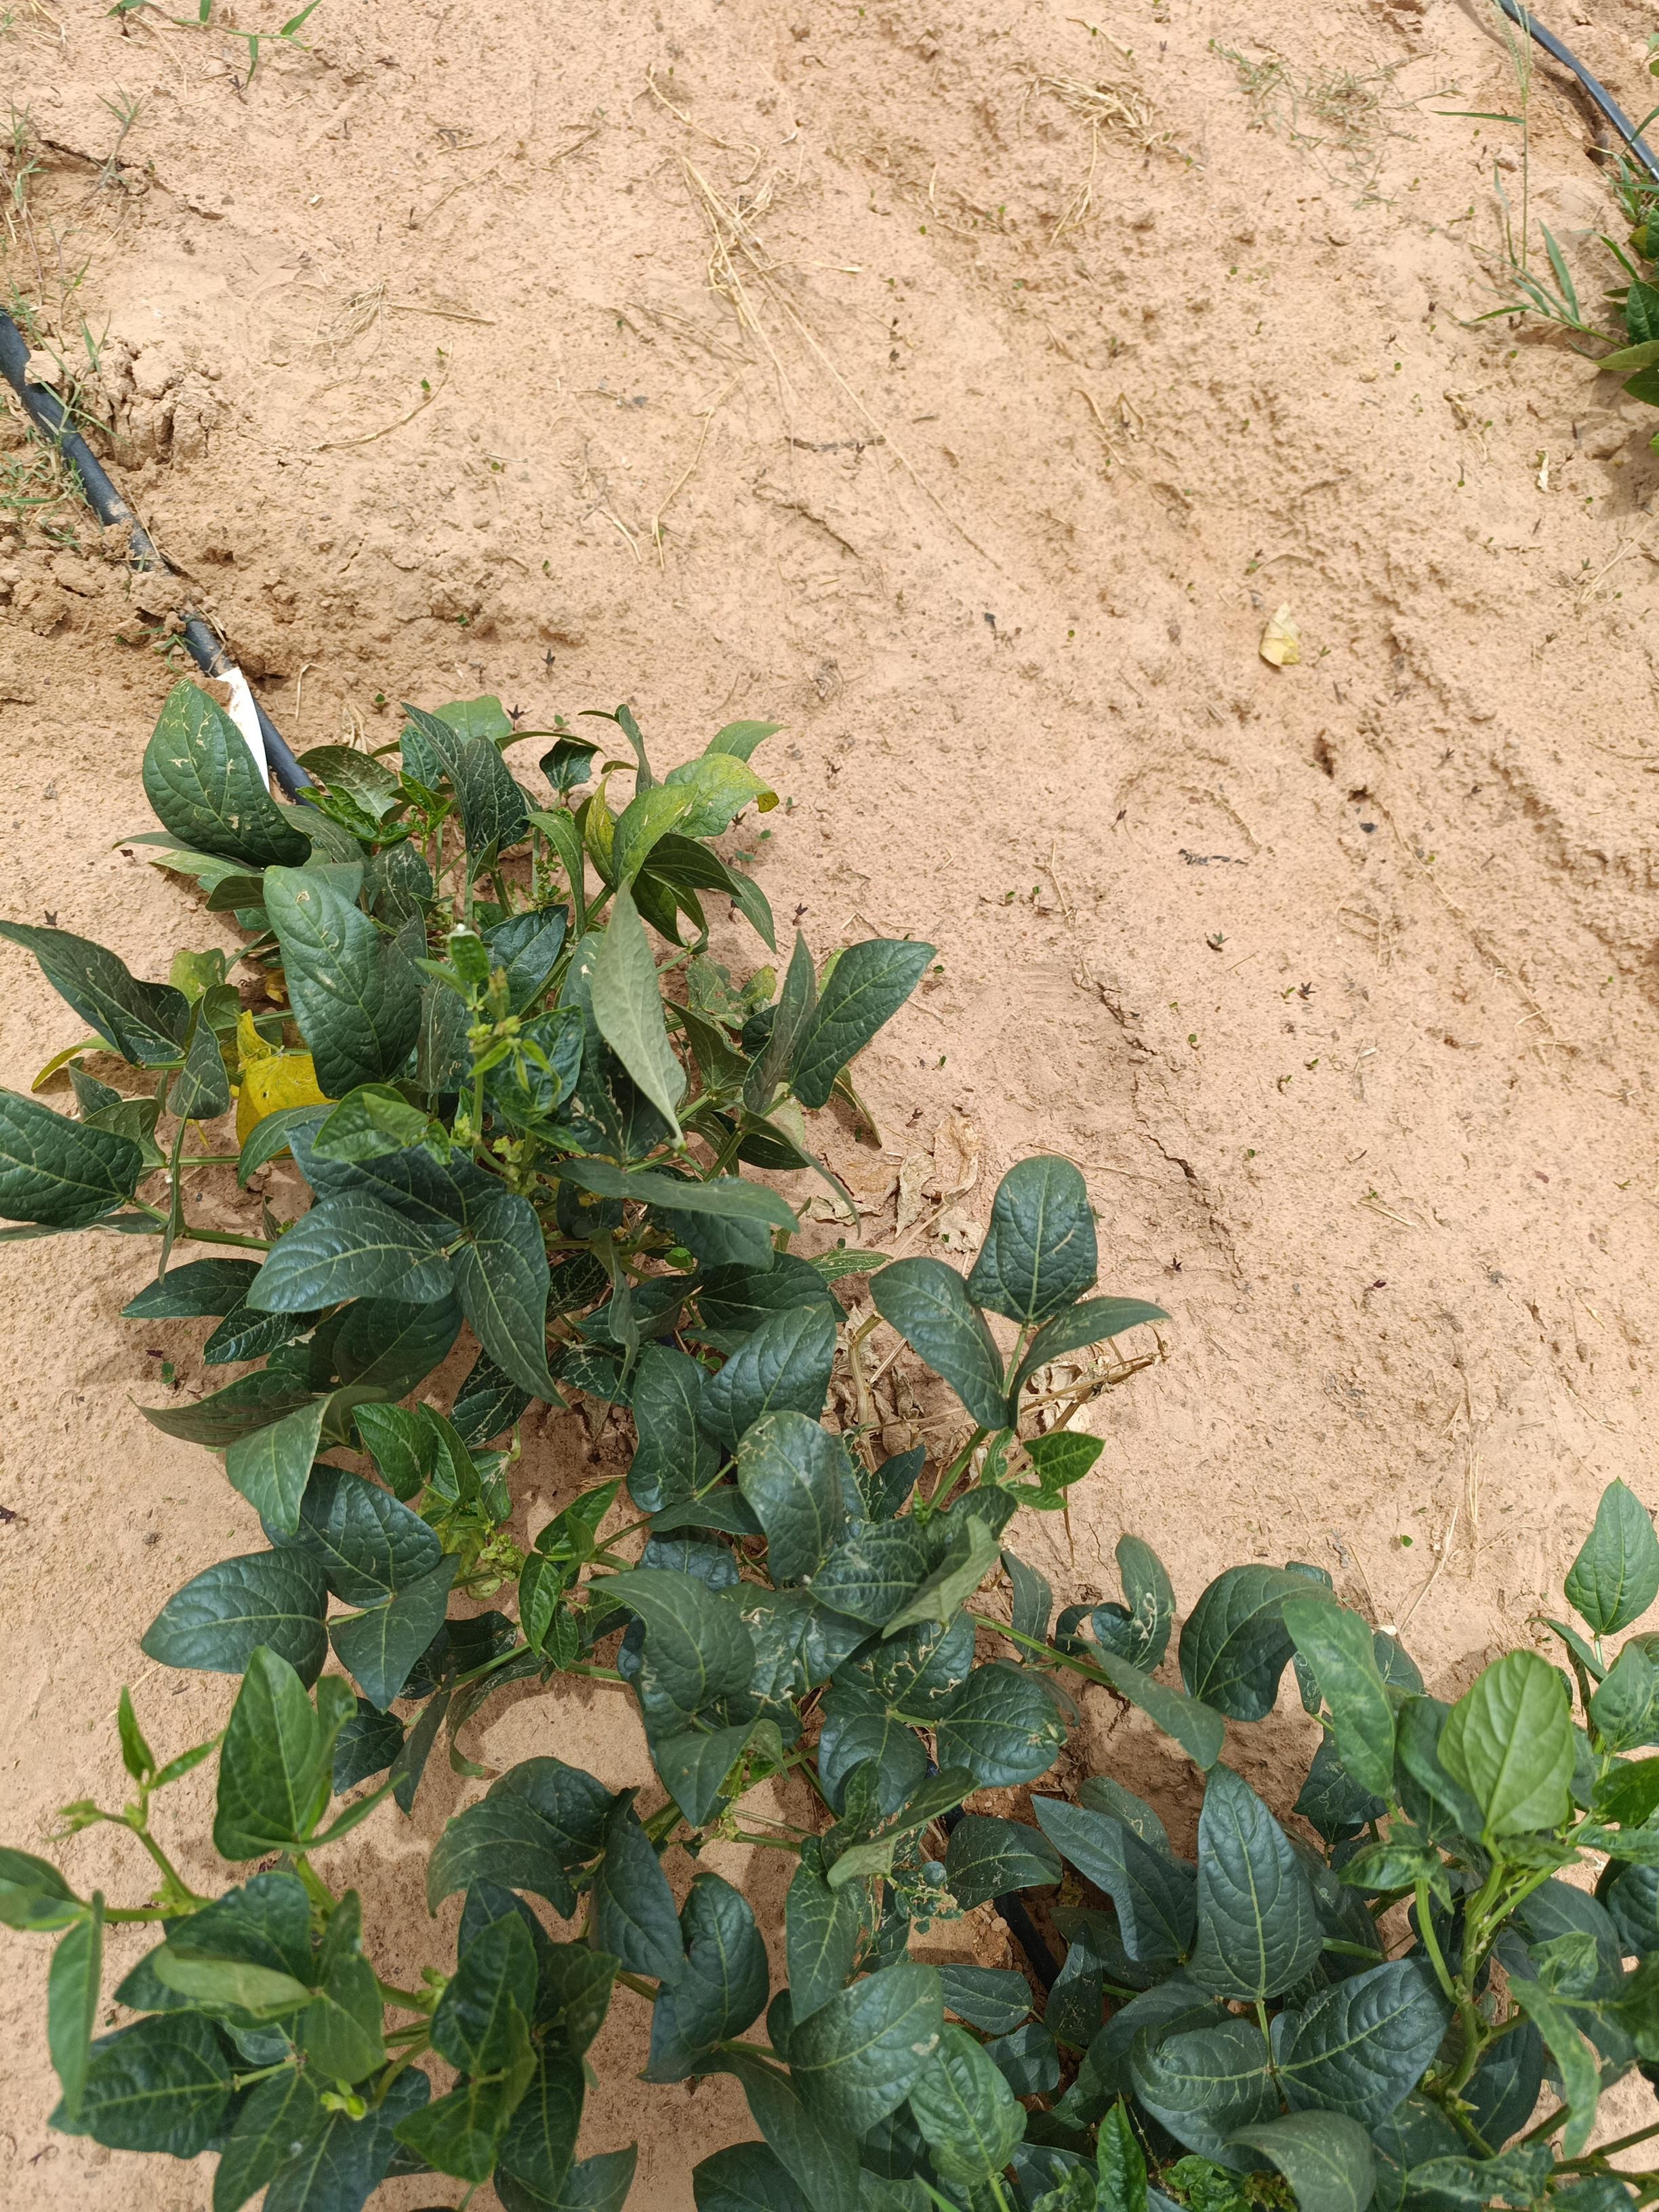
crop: cowpea
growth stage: flowering
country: Nigeria
